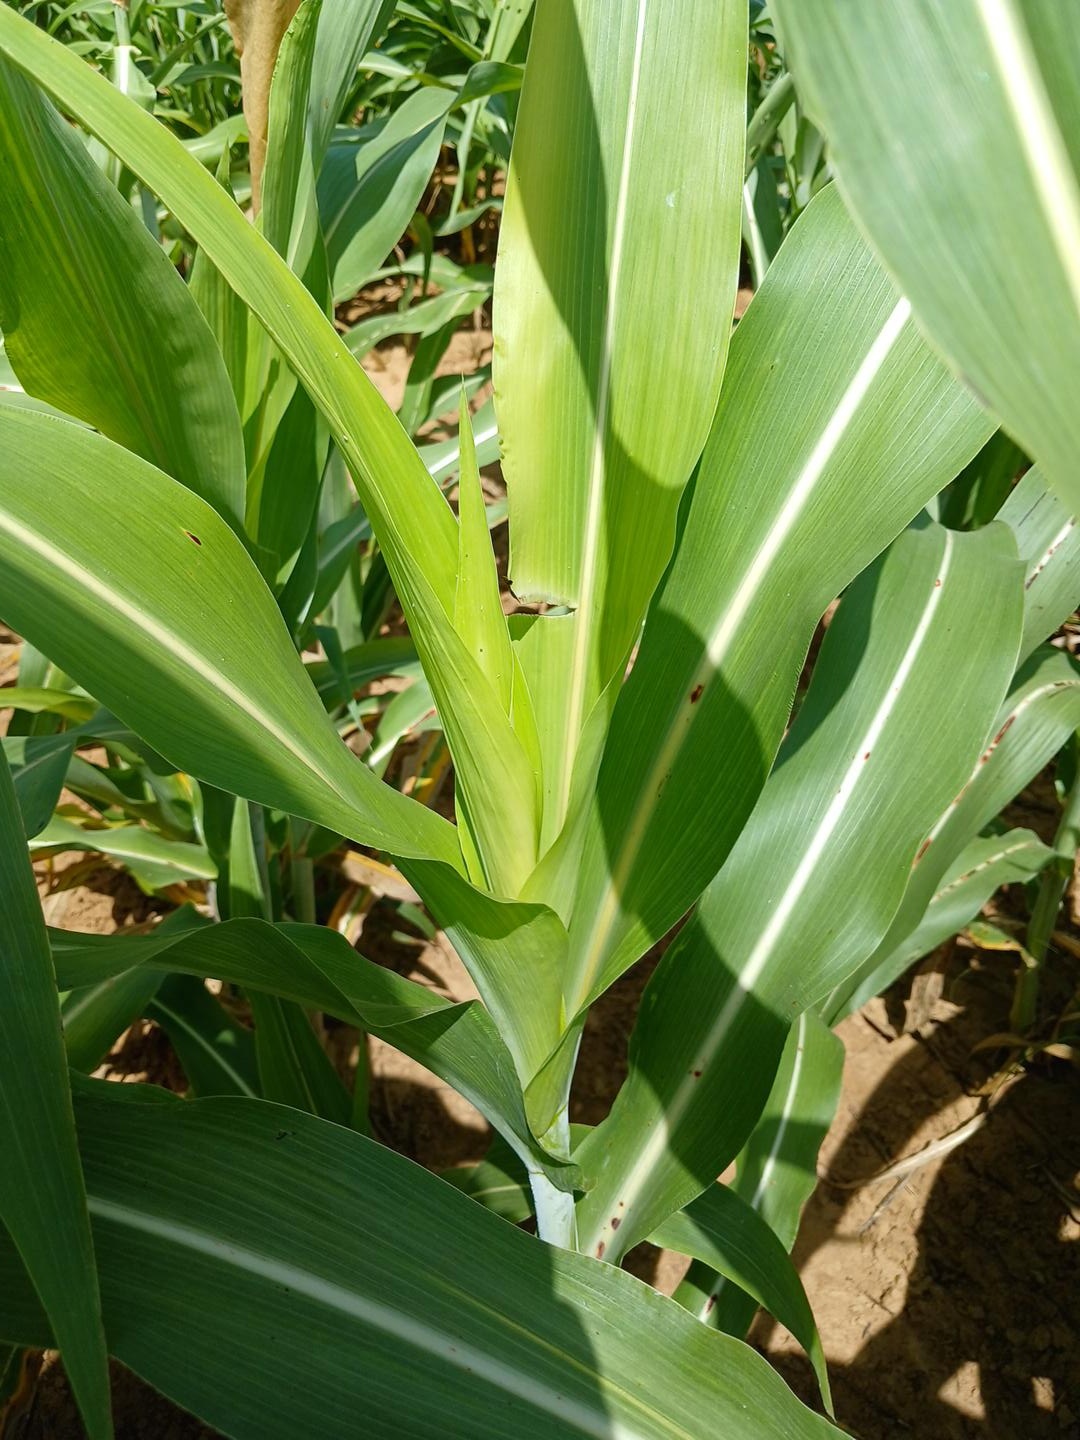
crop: sorghum
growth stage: vegetative
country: Senegal
